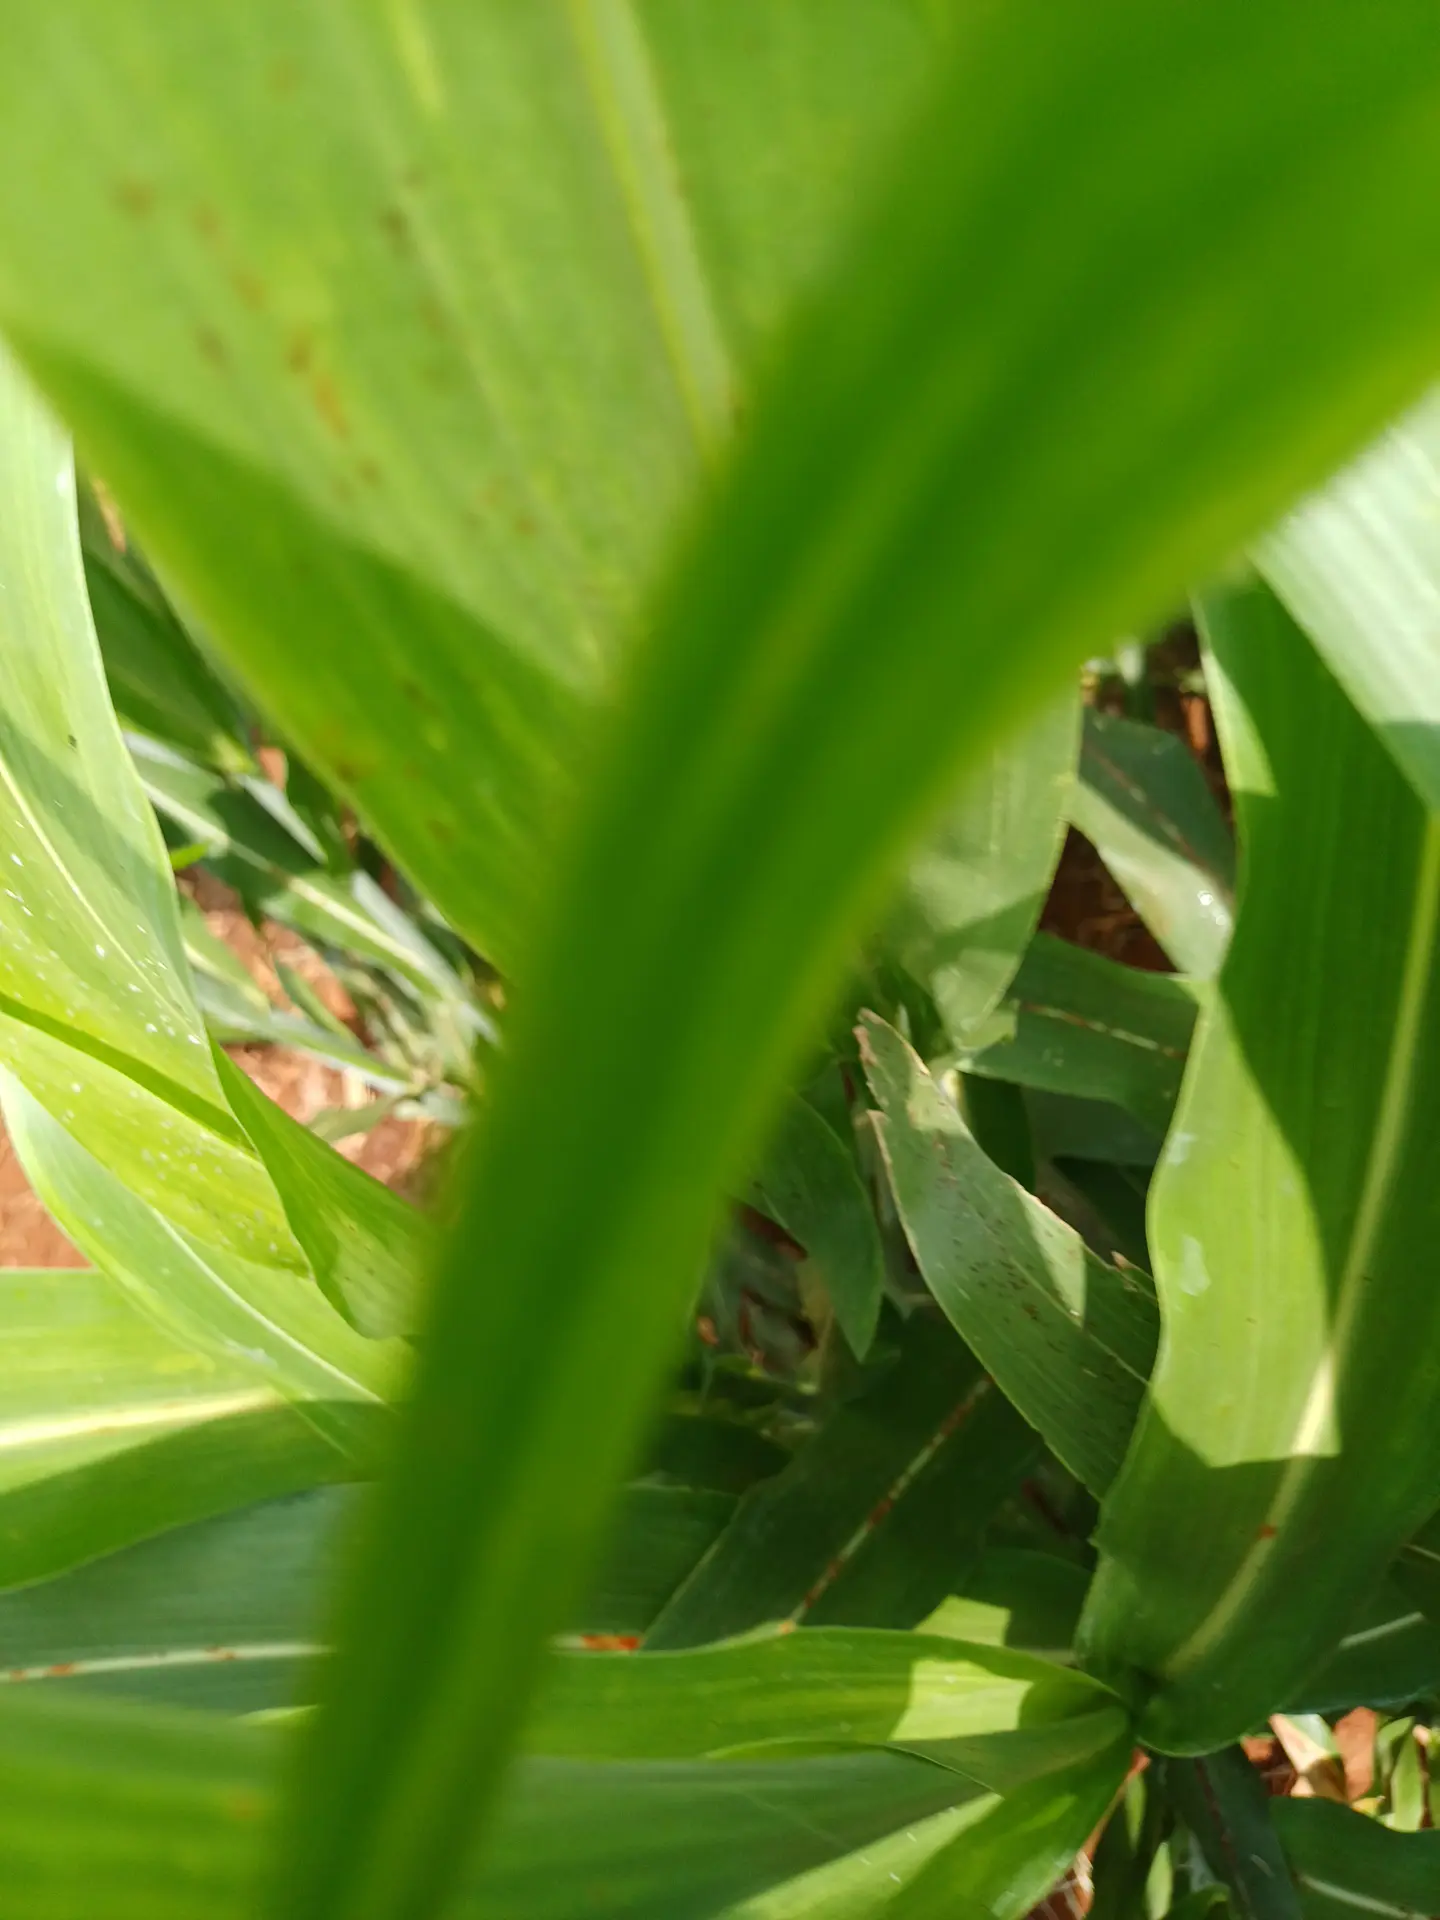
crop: sorghum
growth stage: vegetative
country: Kenya
